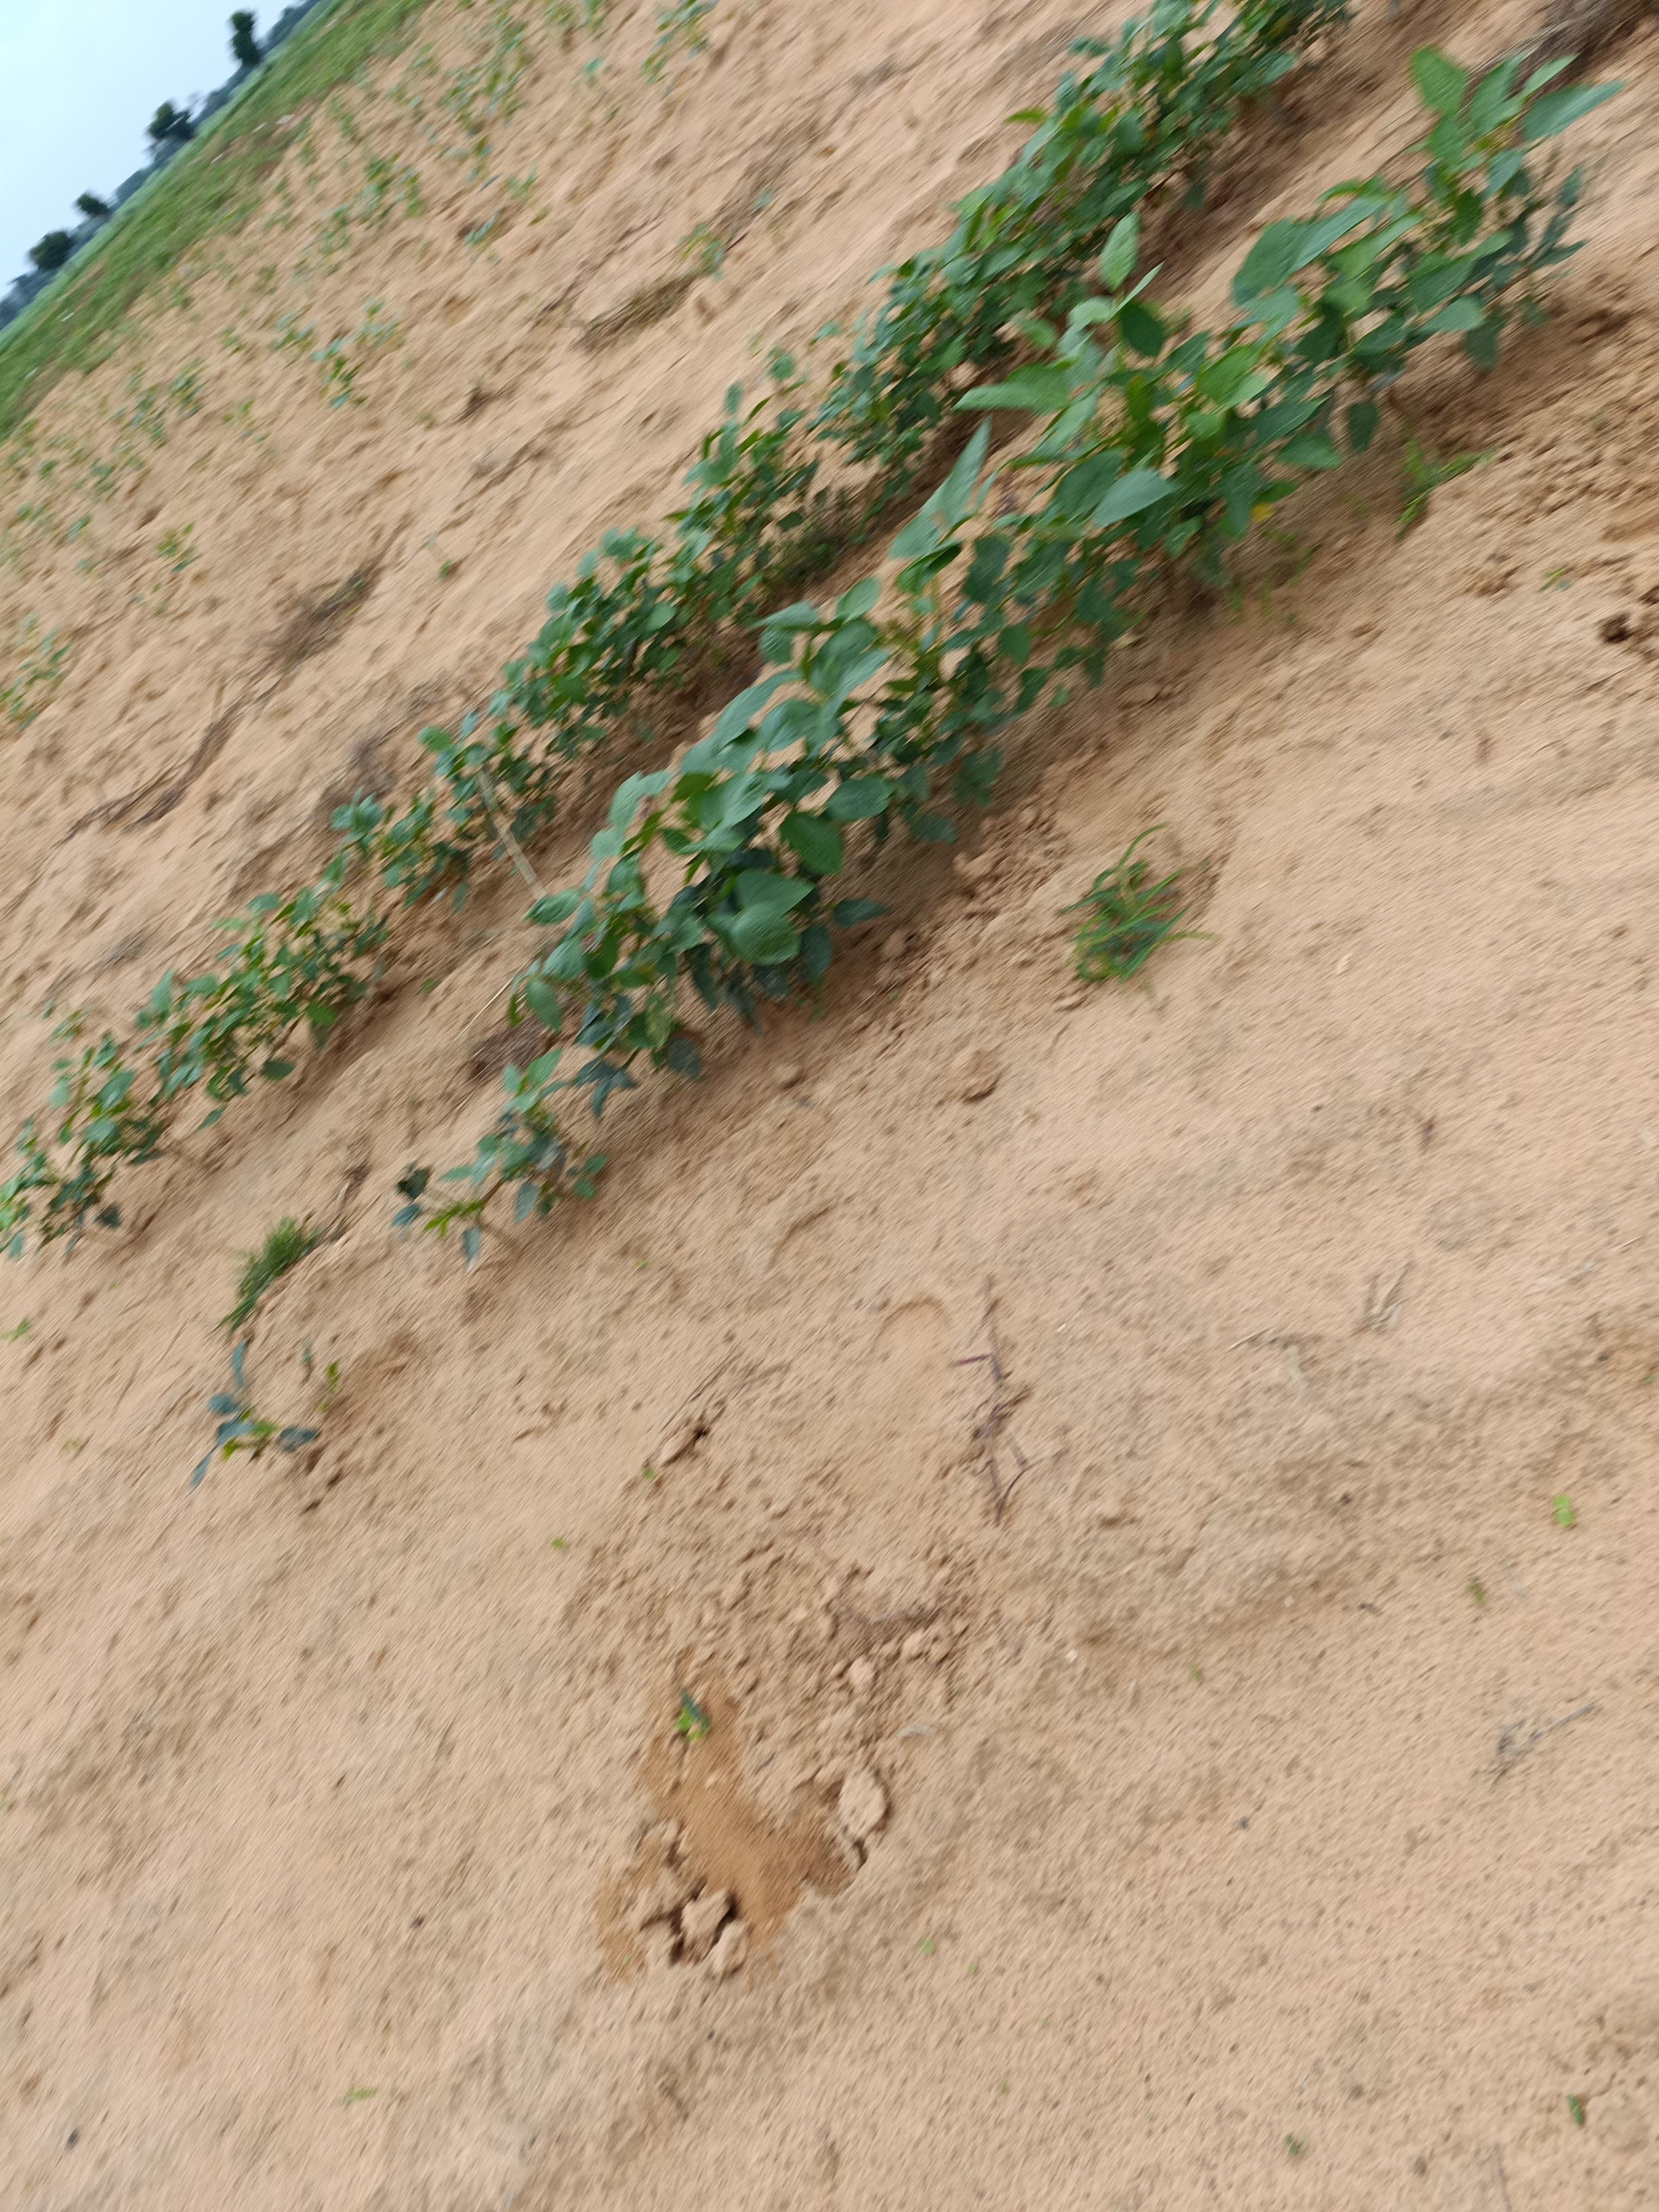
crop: cowpea
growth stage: emergence
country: Nigeria
